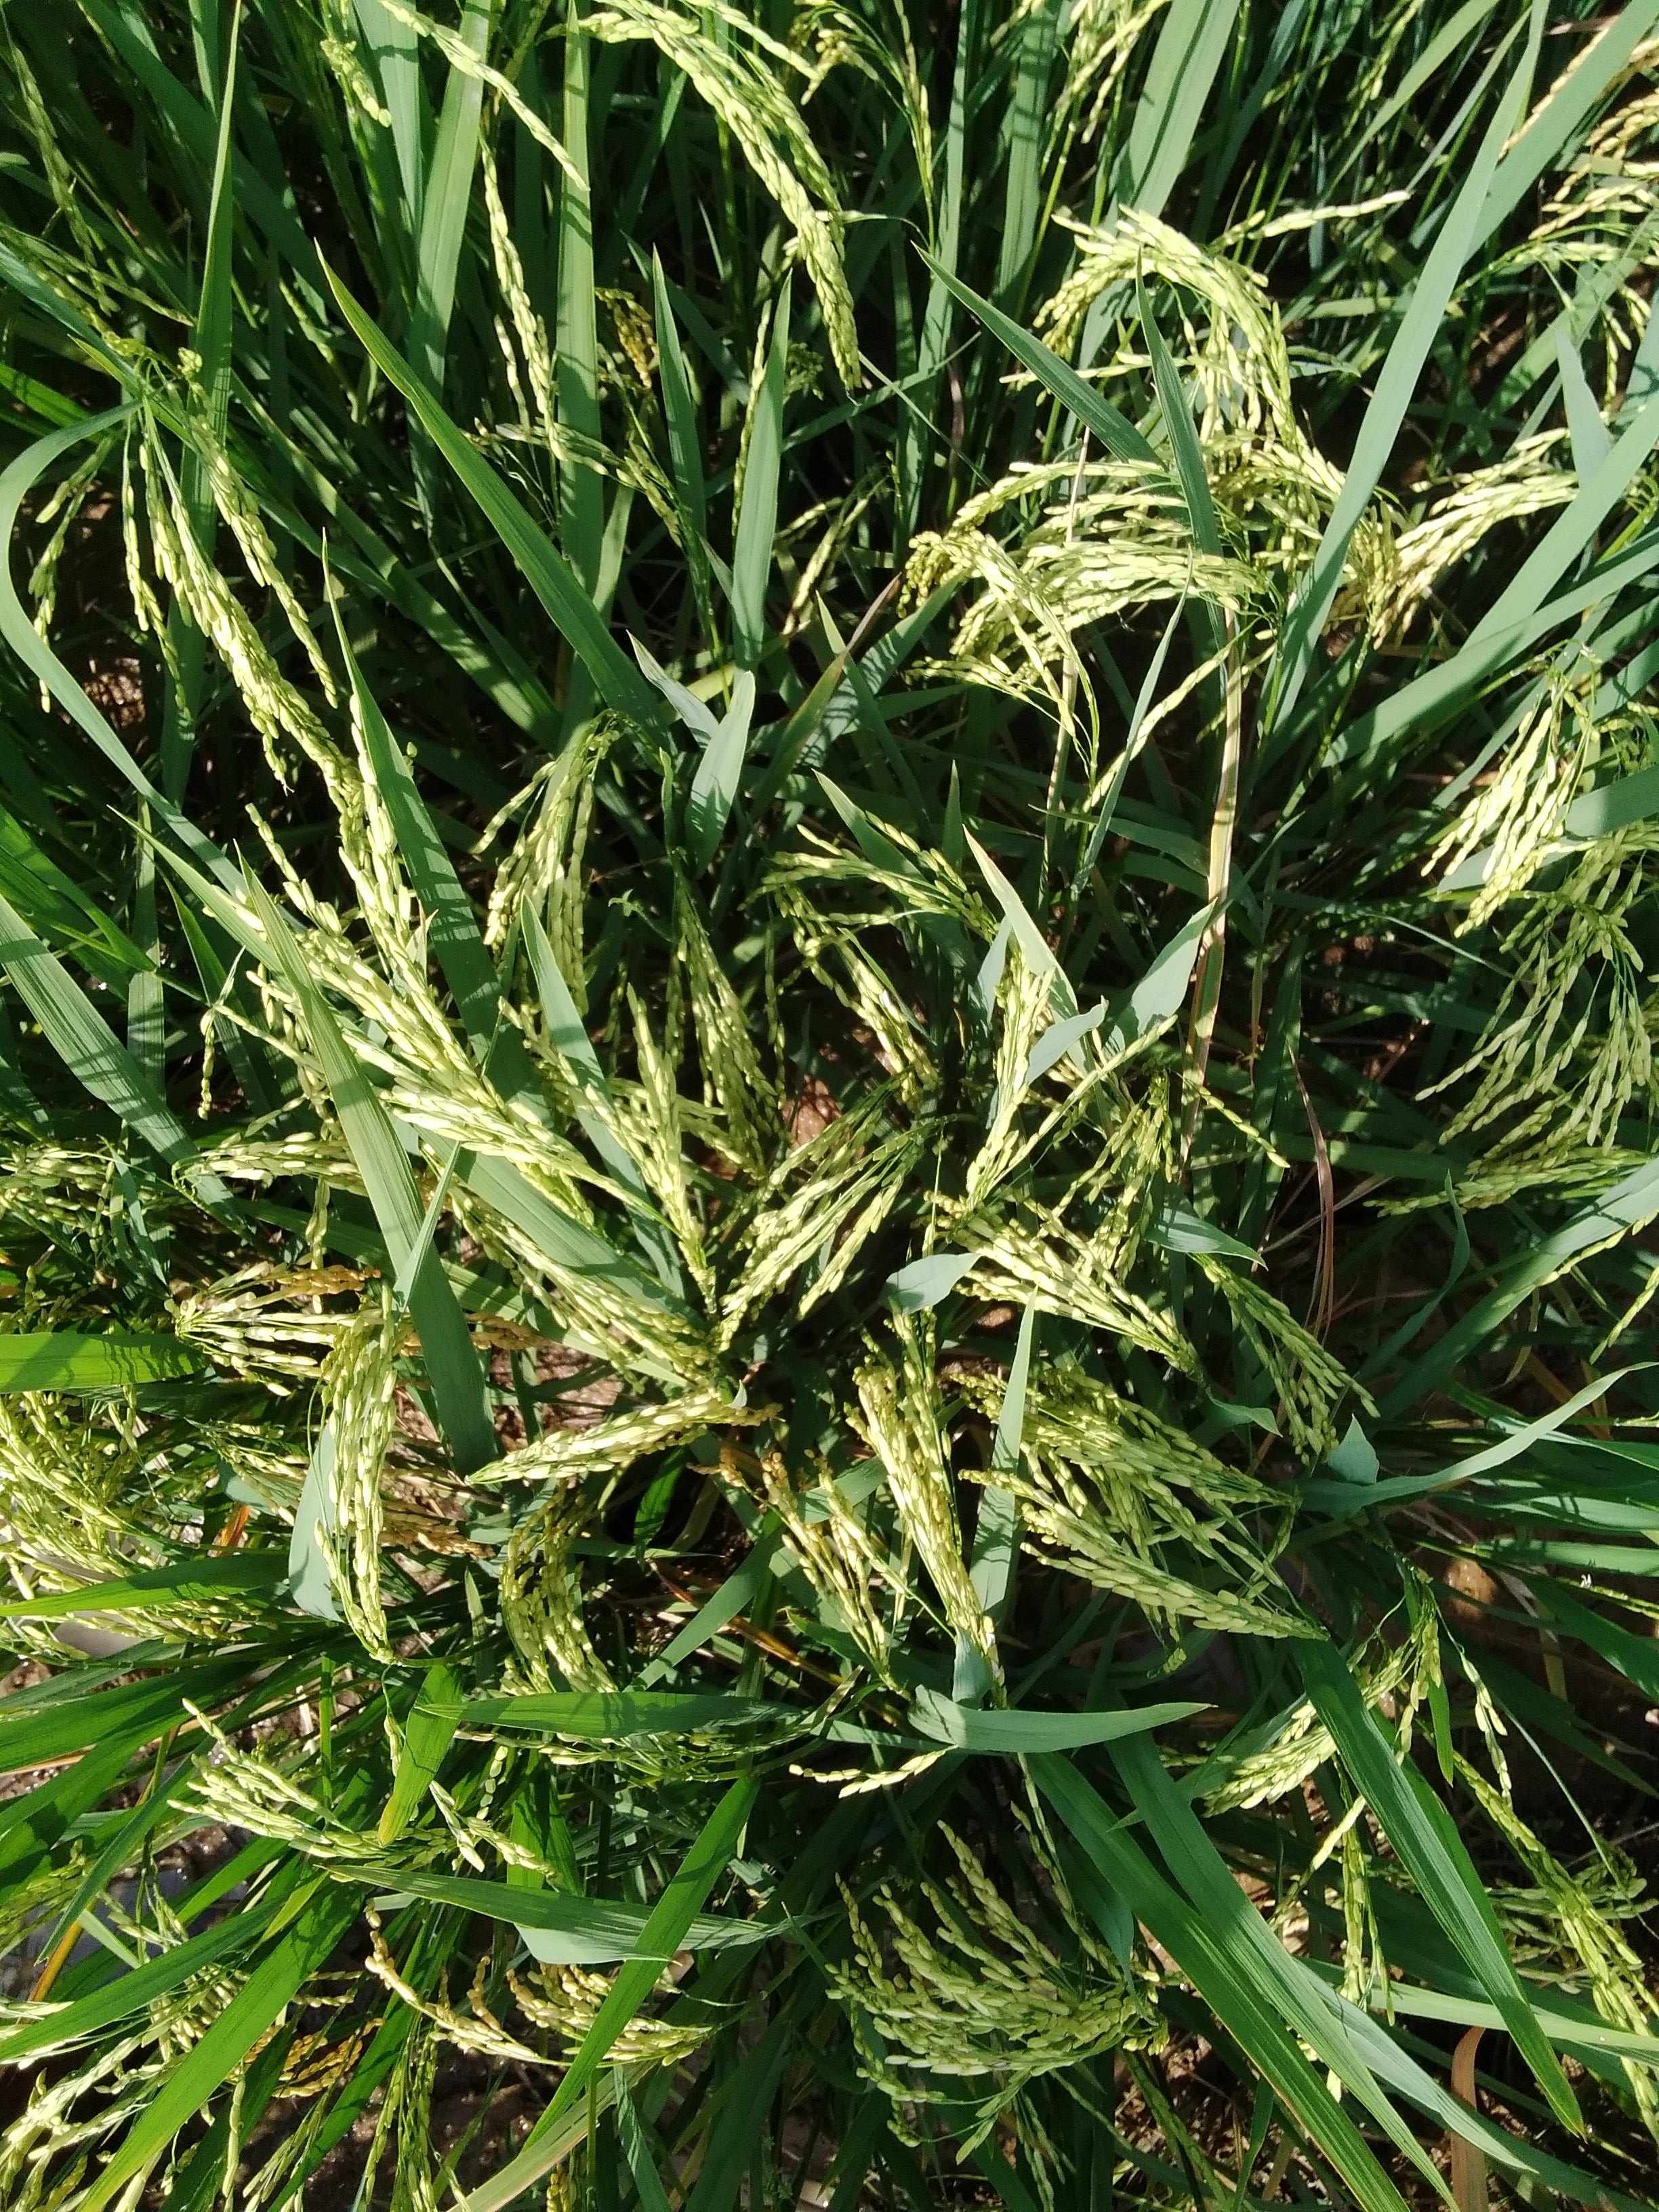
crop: rice
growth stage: ripening
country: Nigeria
